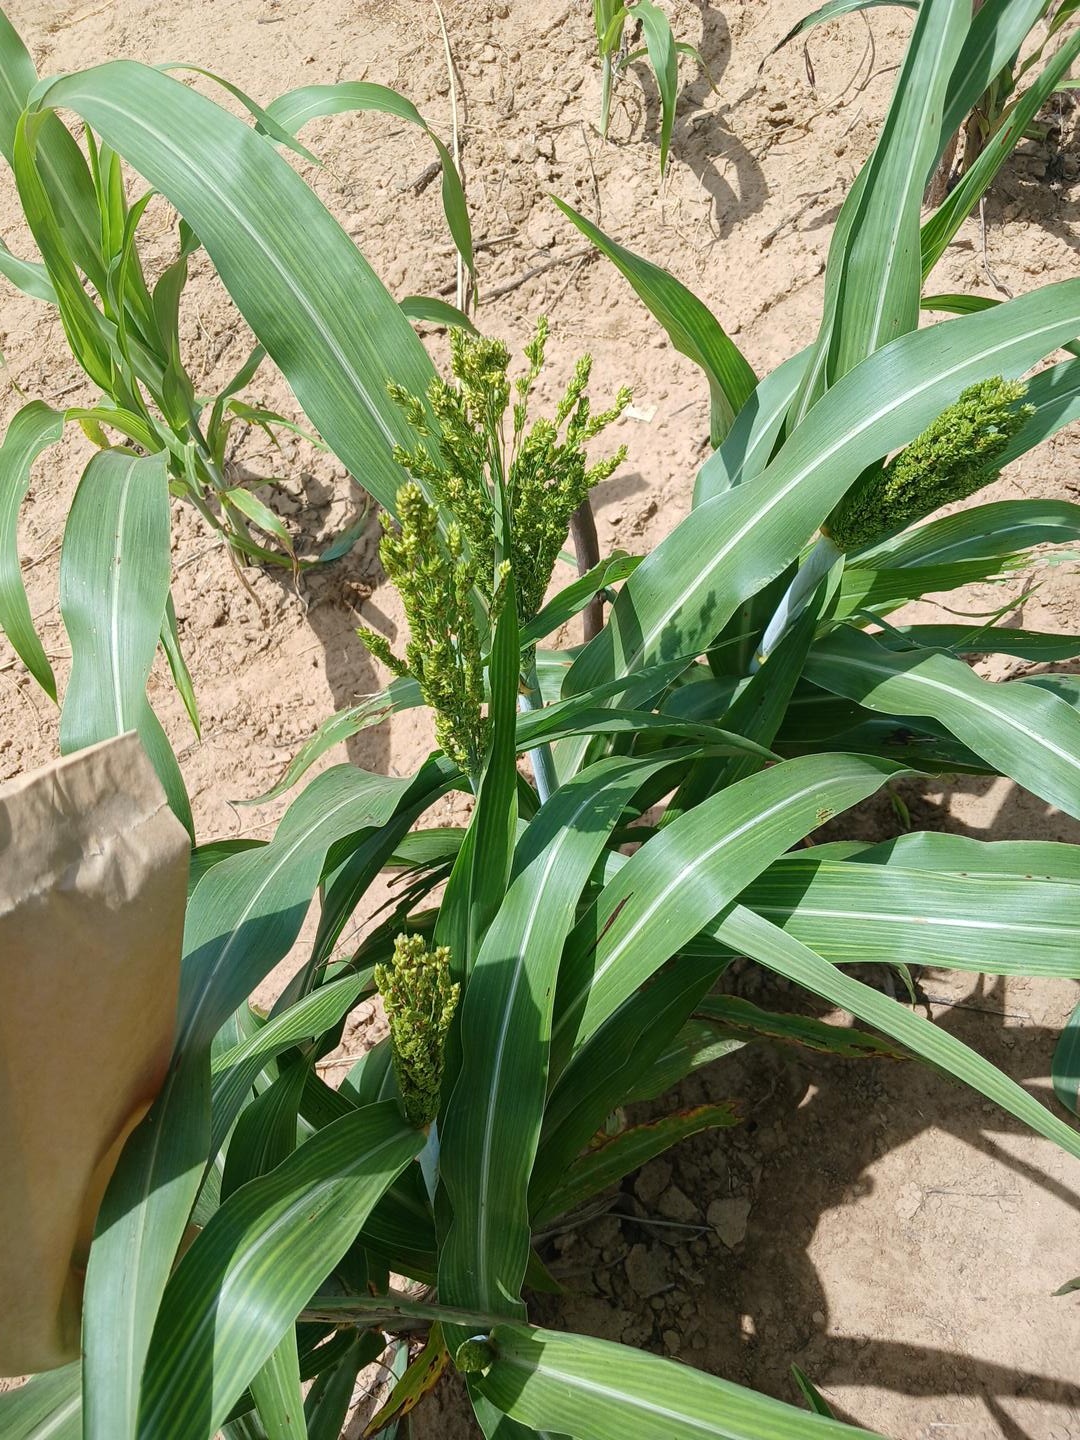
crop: sorghum
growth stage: heading tuber
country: Senegal
